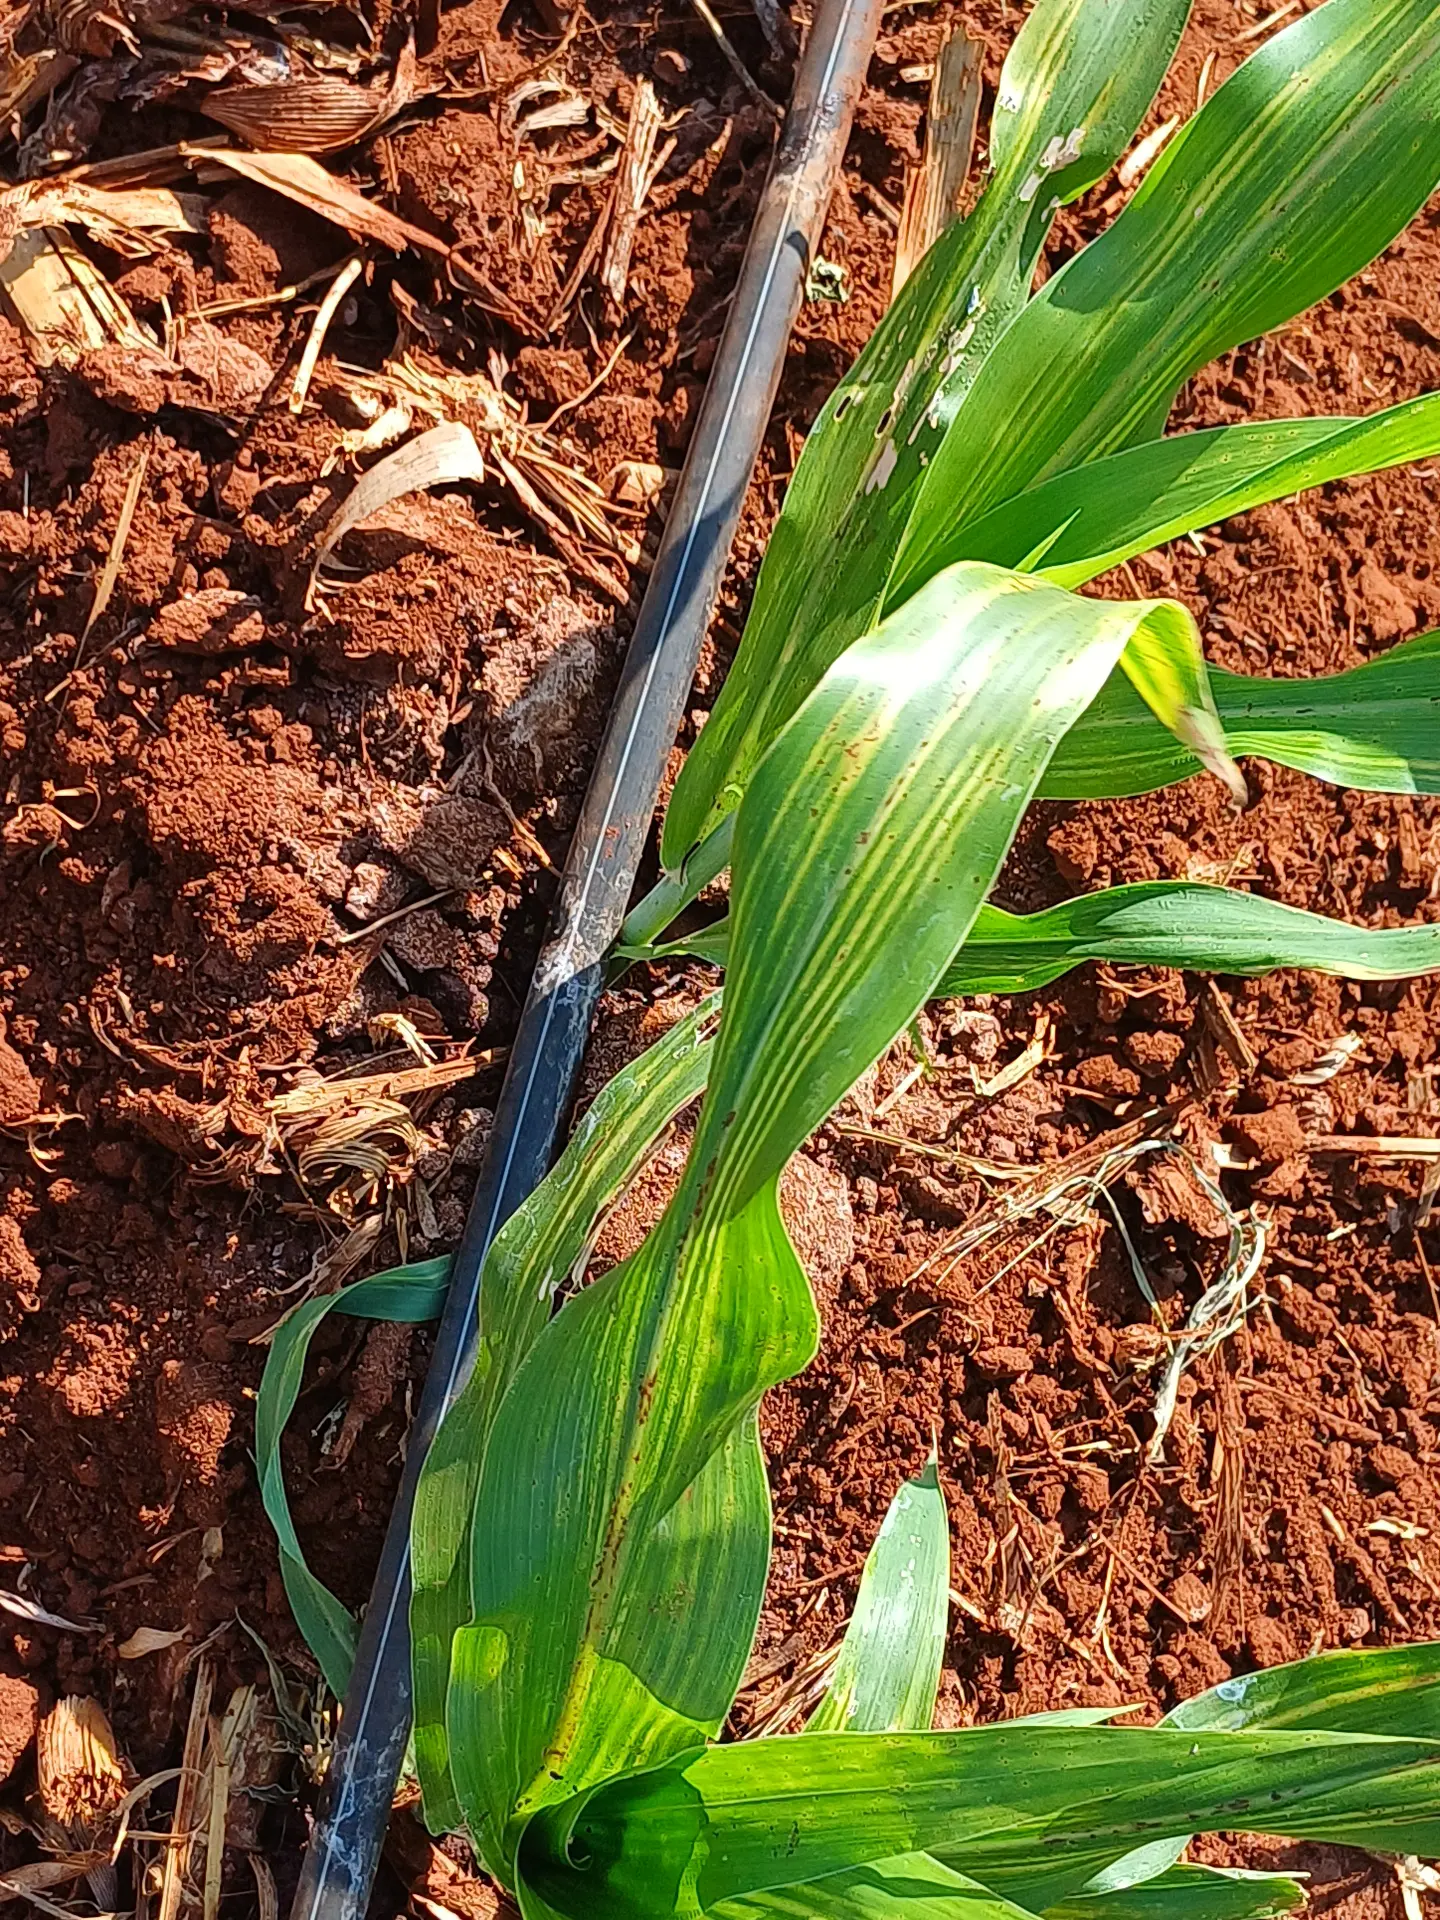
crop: sorghum
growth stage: vegetative
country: Kenya
